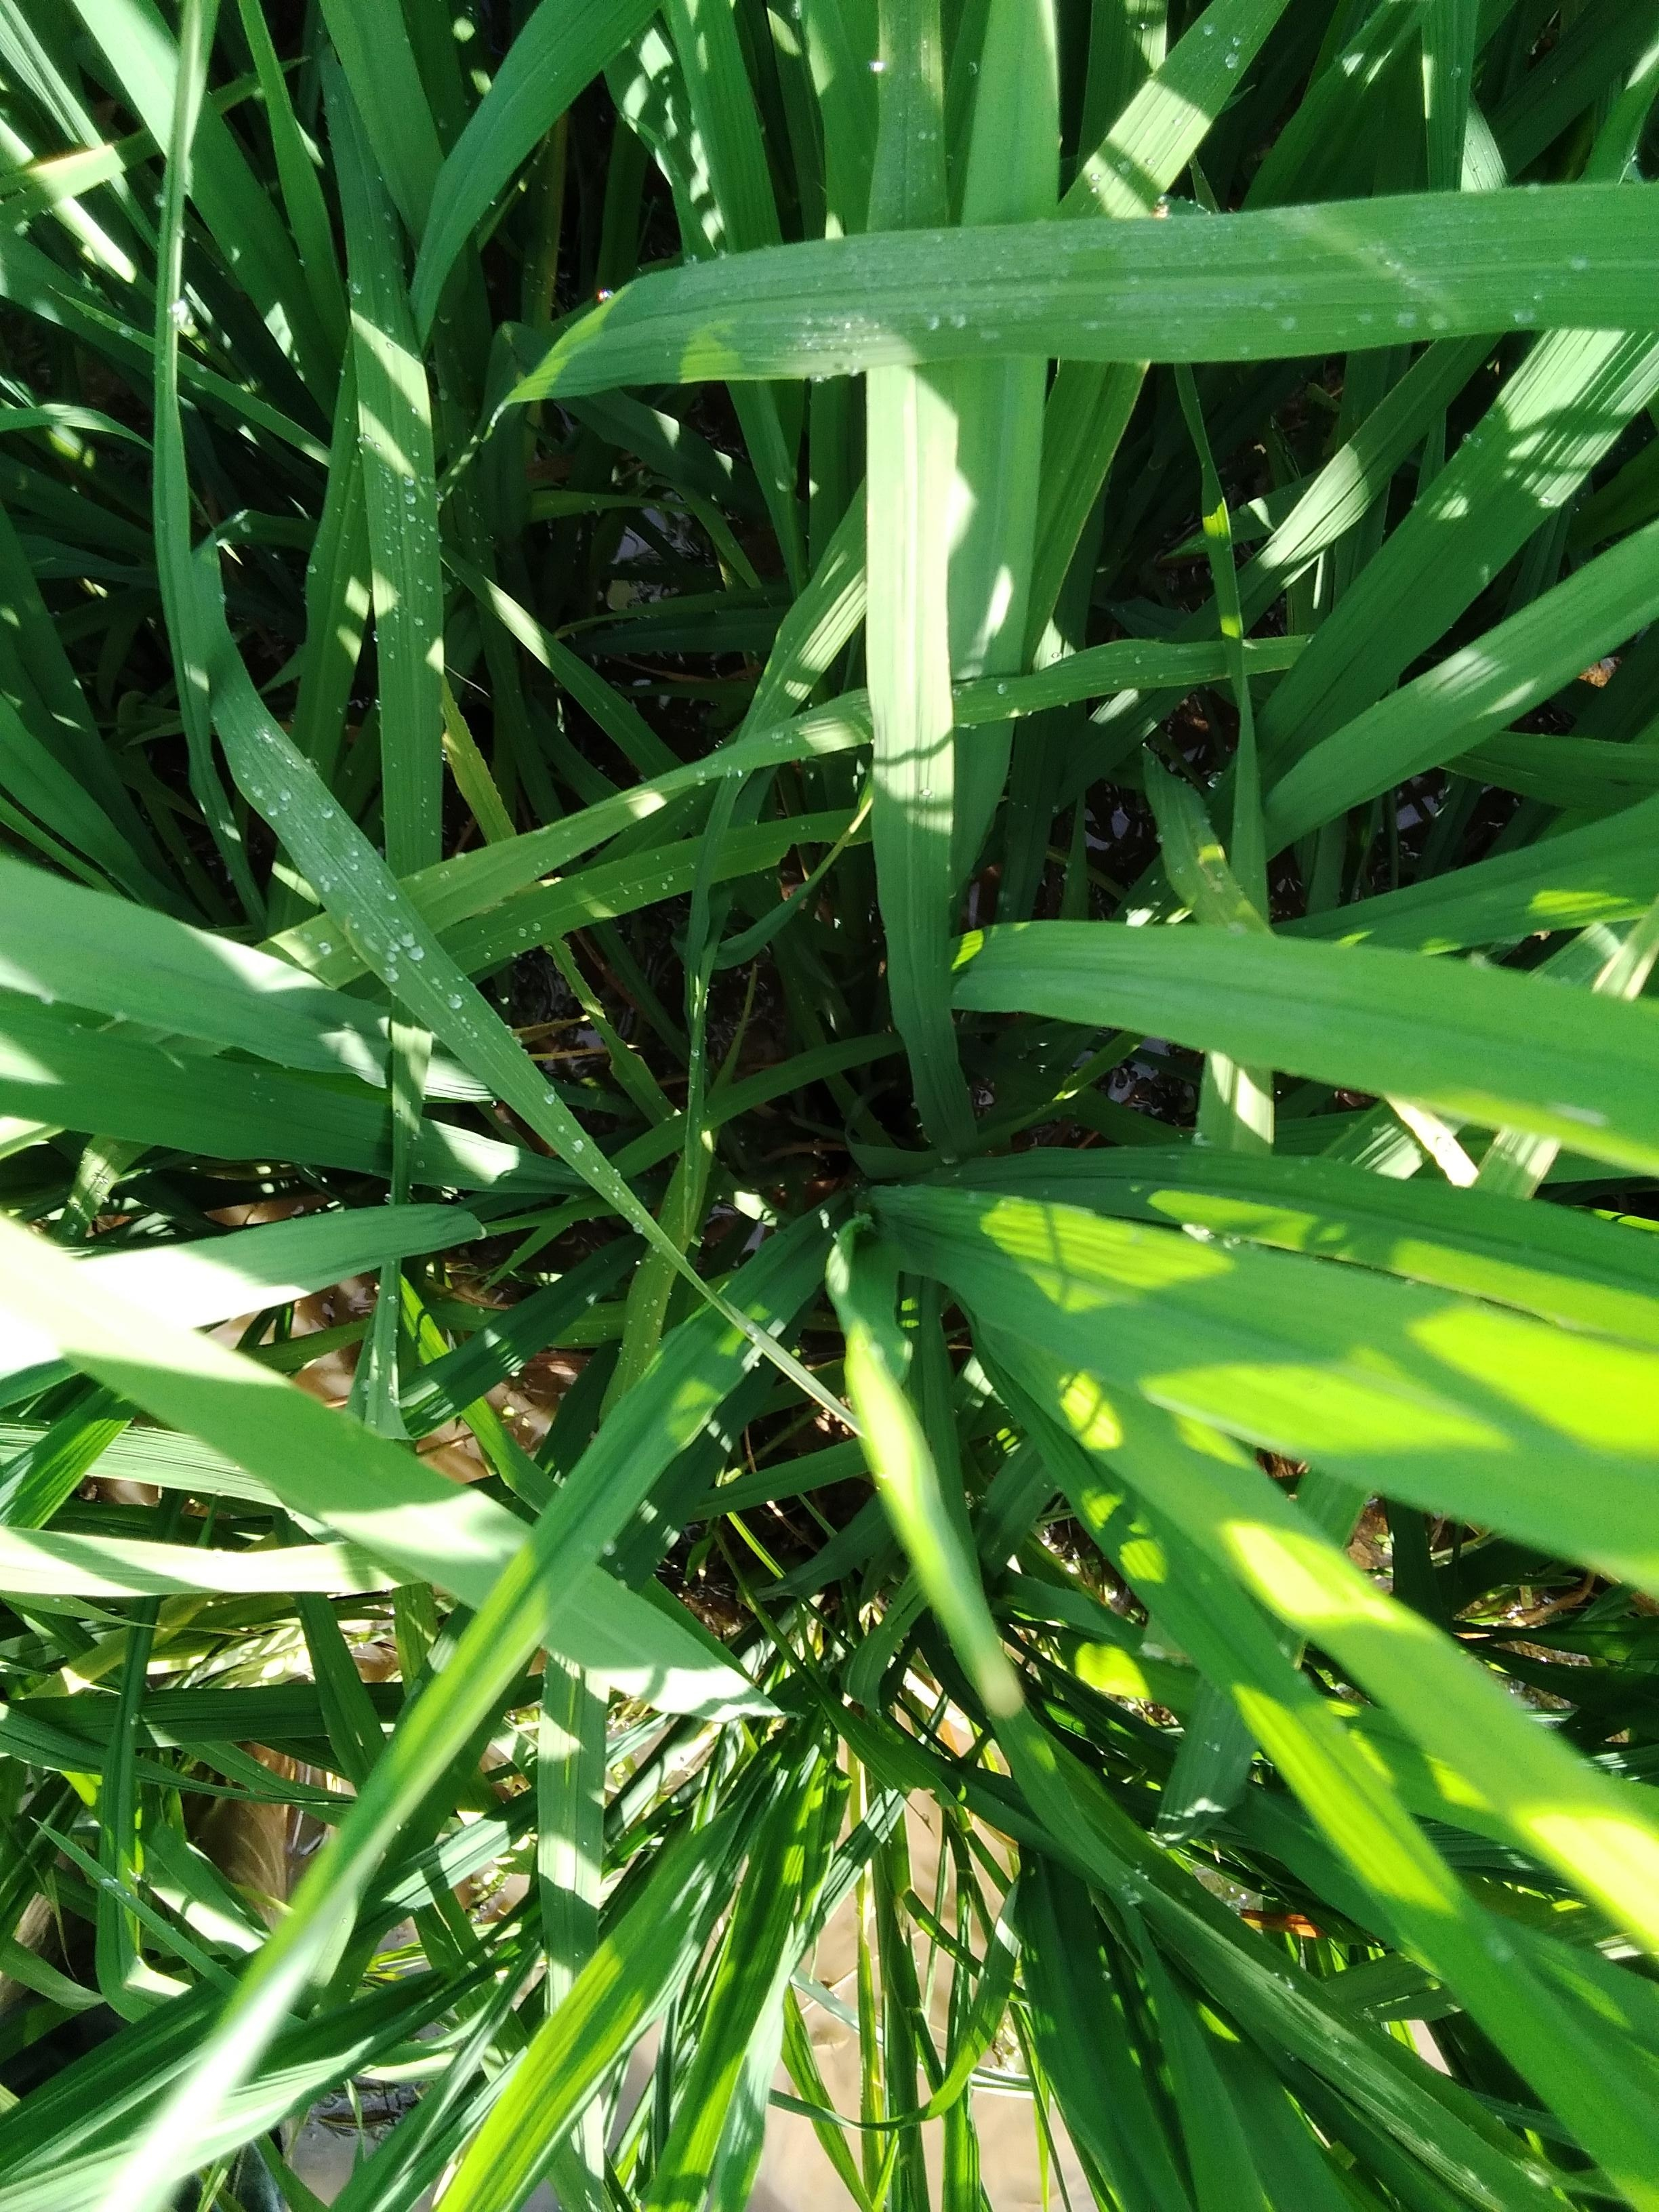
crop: rice
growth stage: booting
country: Nigeria
